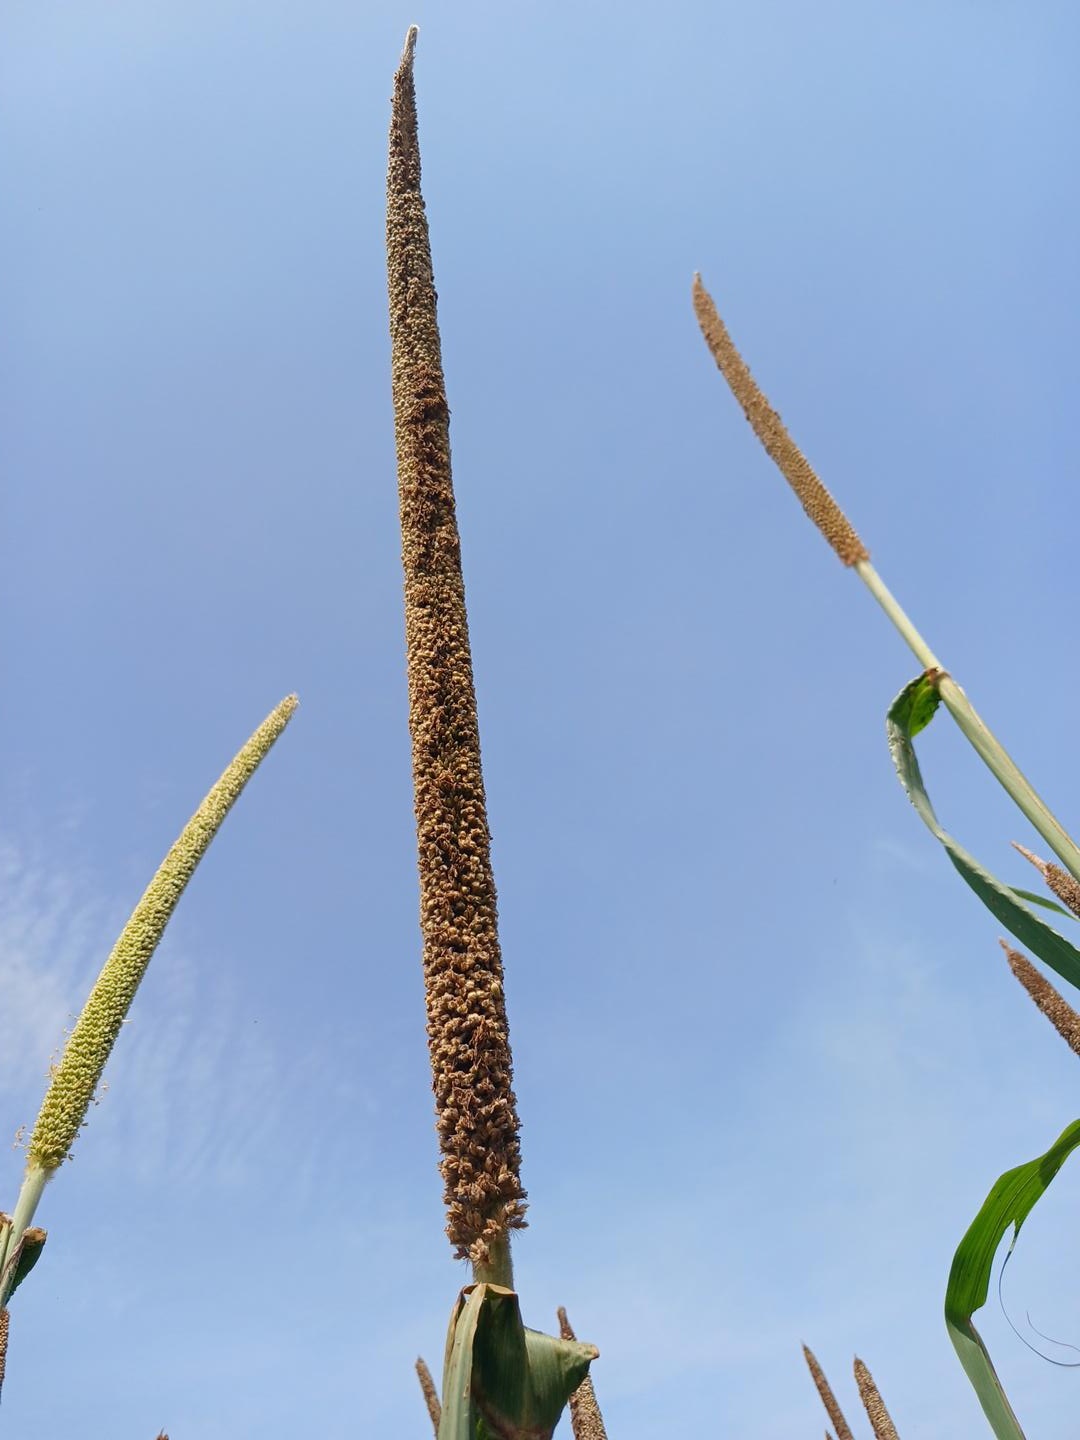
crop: pearl millet
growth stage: maturity
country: Senegal
